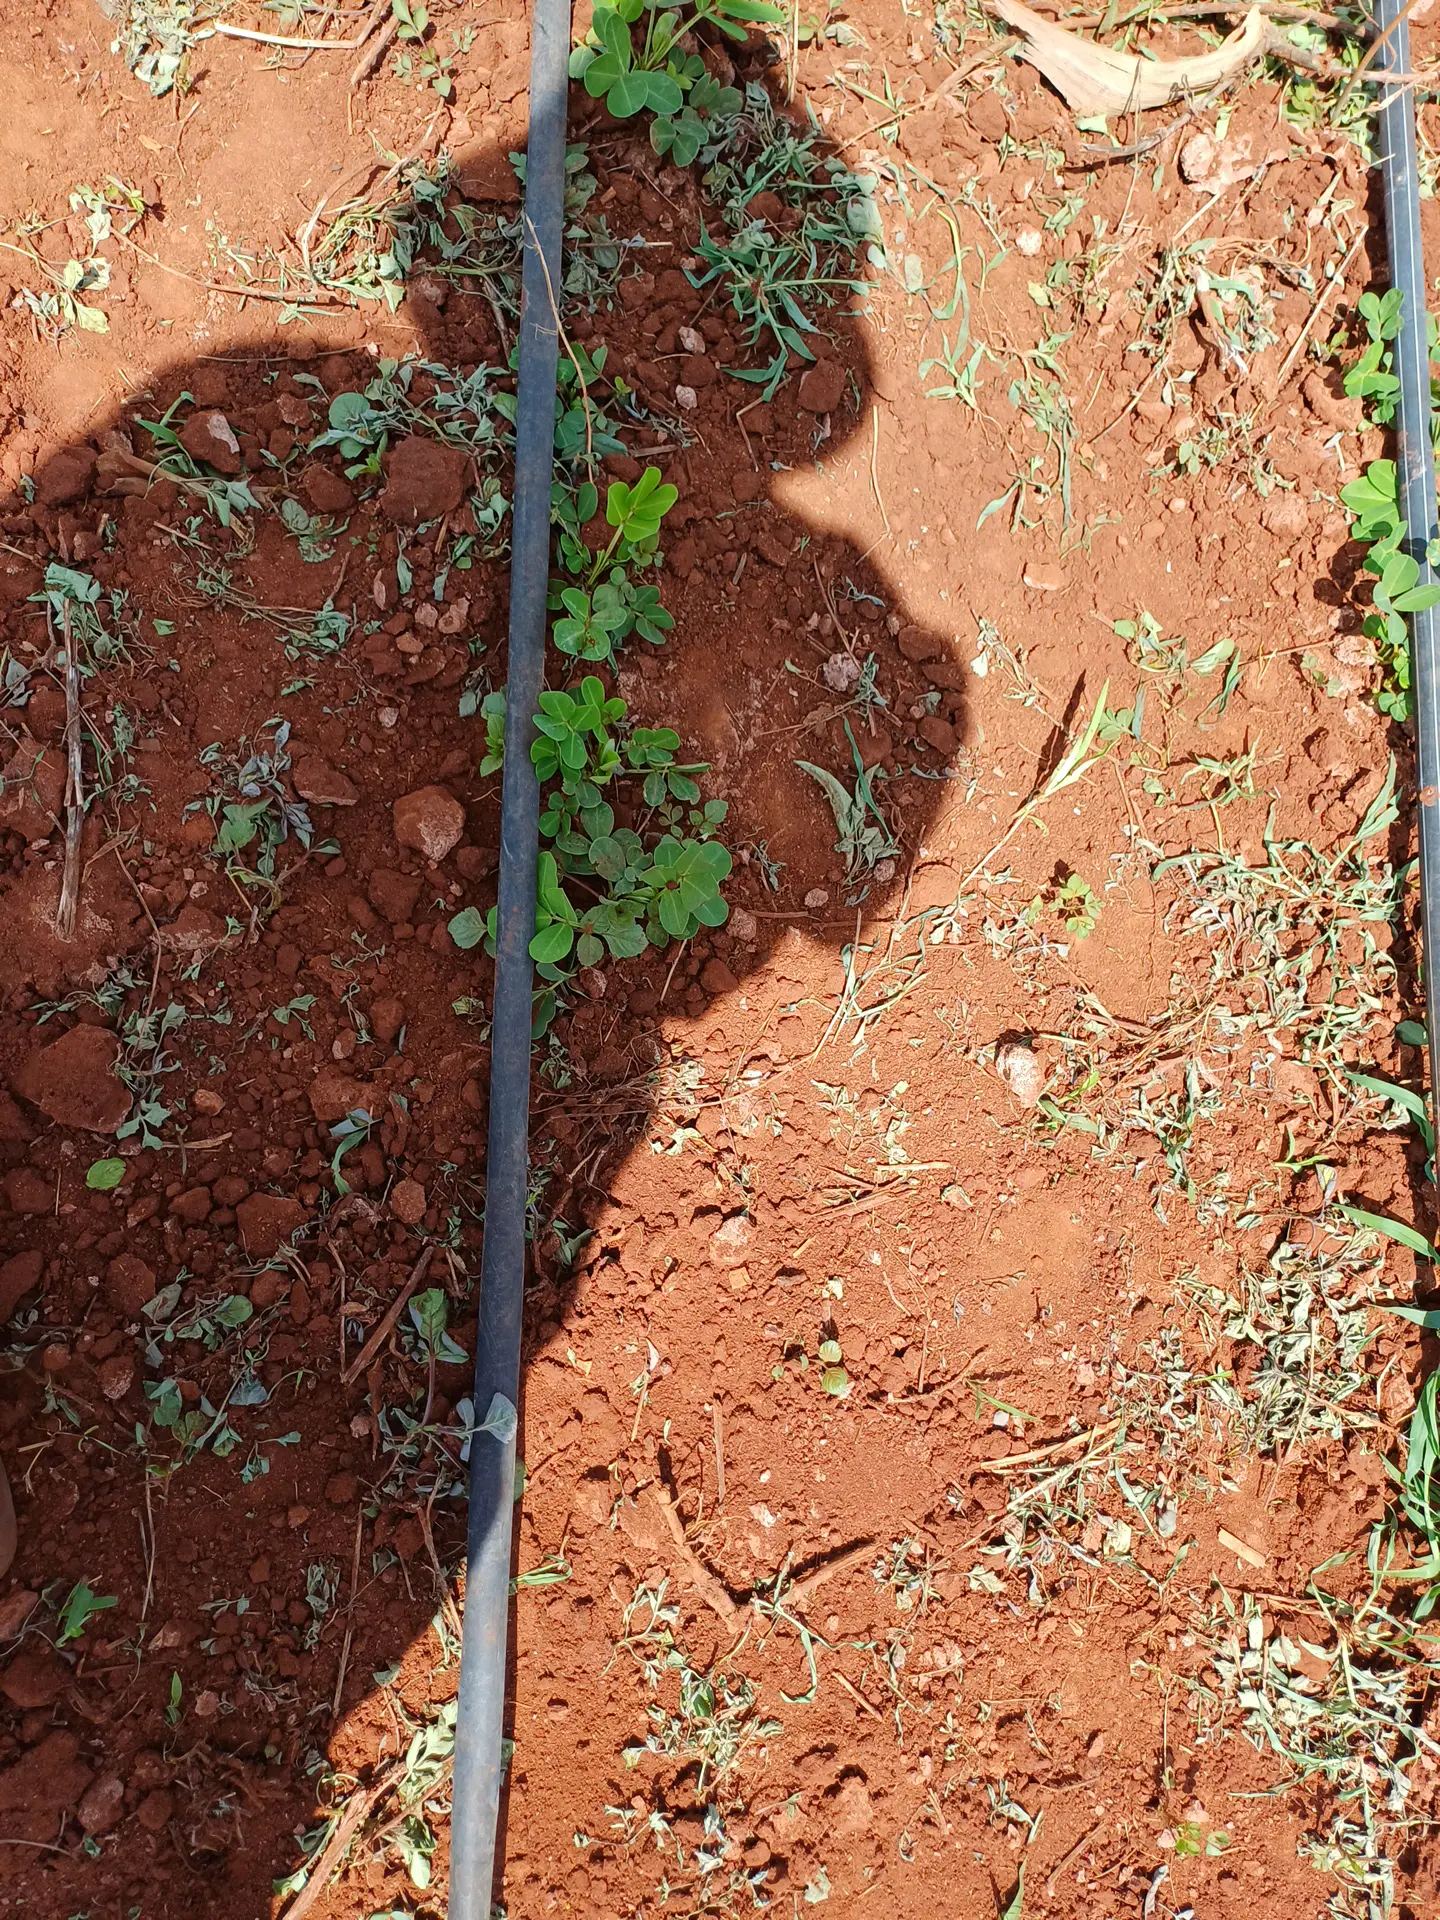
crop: groundnut
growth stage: vegetative
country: Kenya
